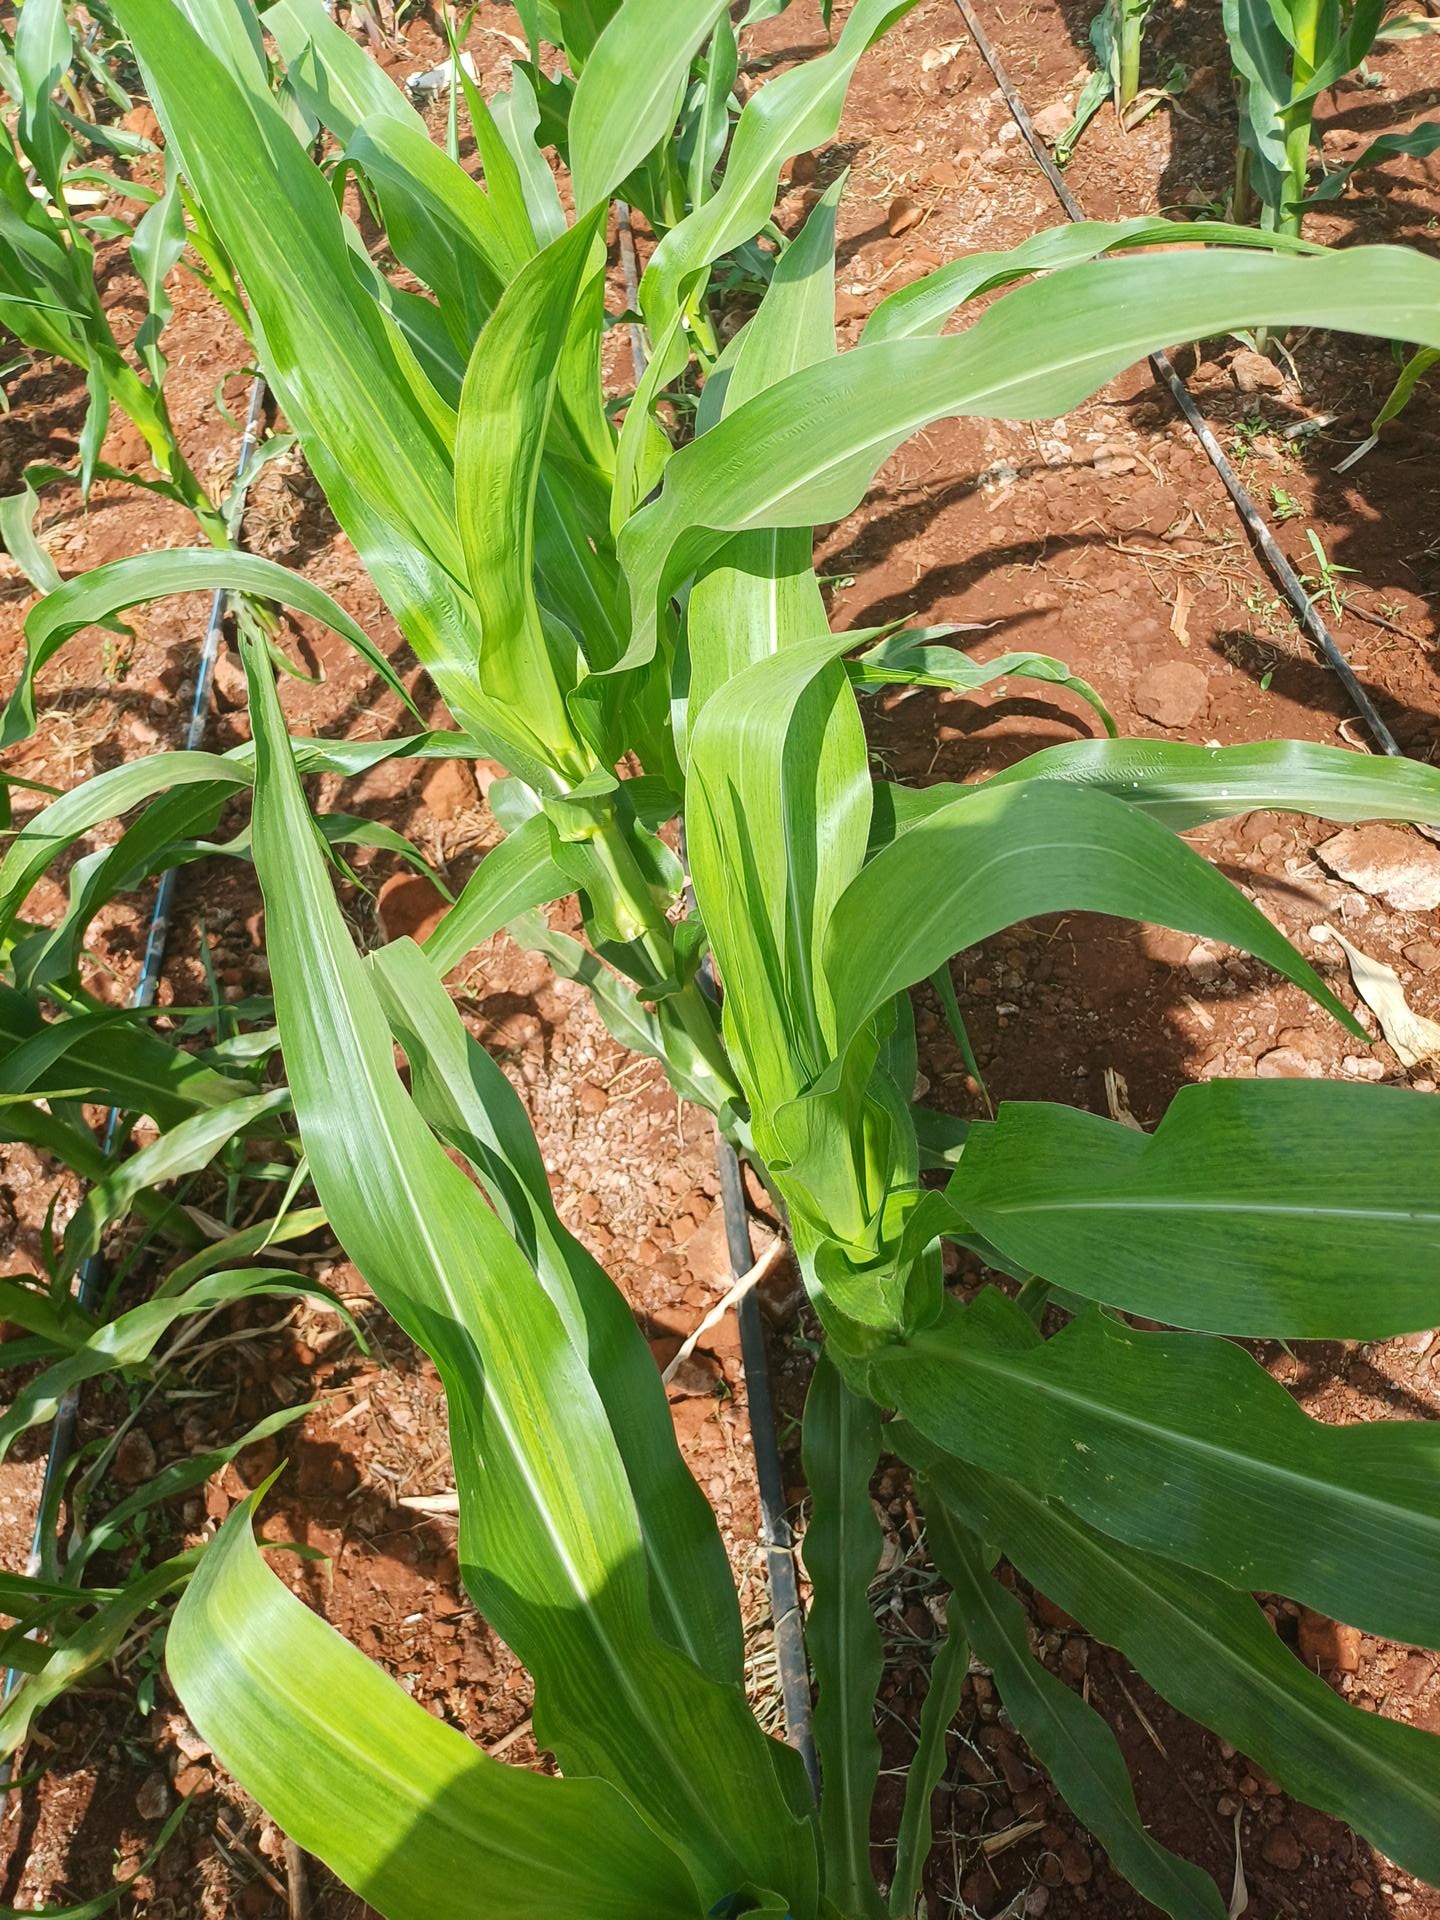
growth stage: vegetative
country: Kenya
